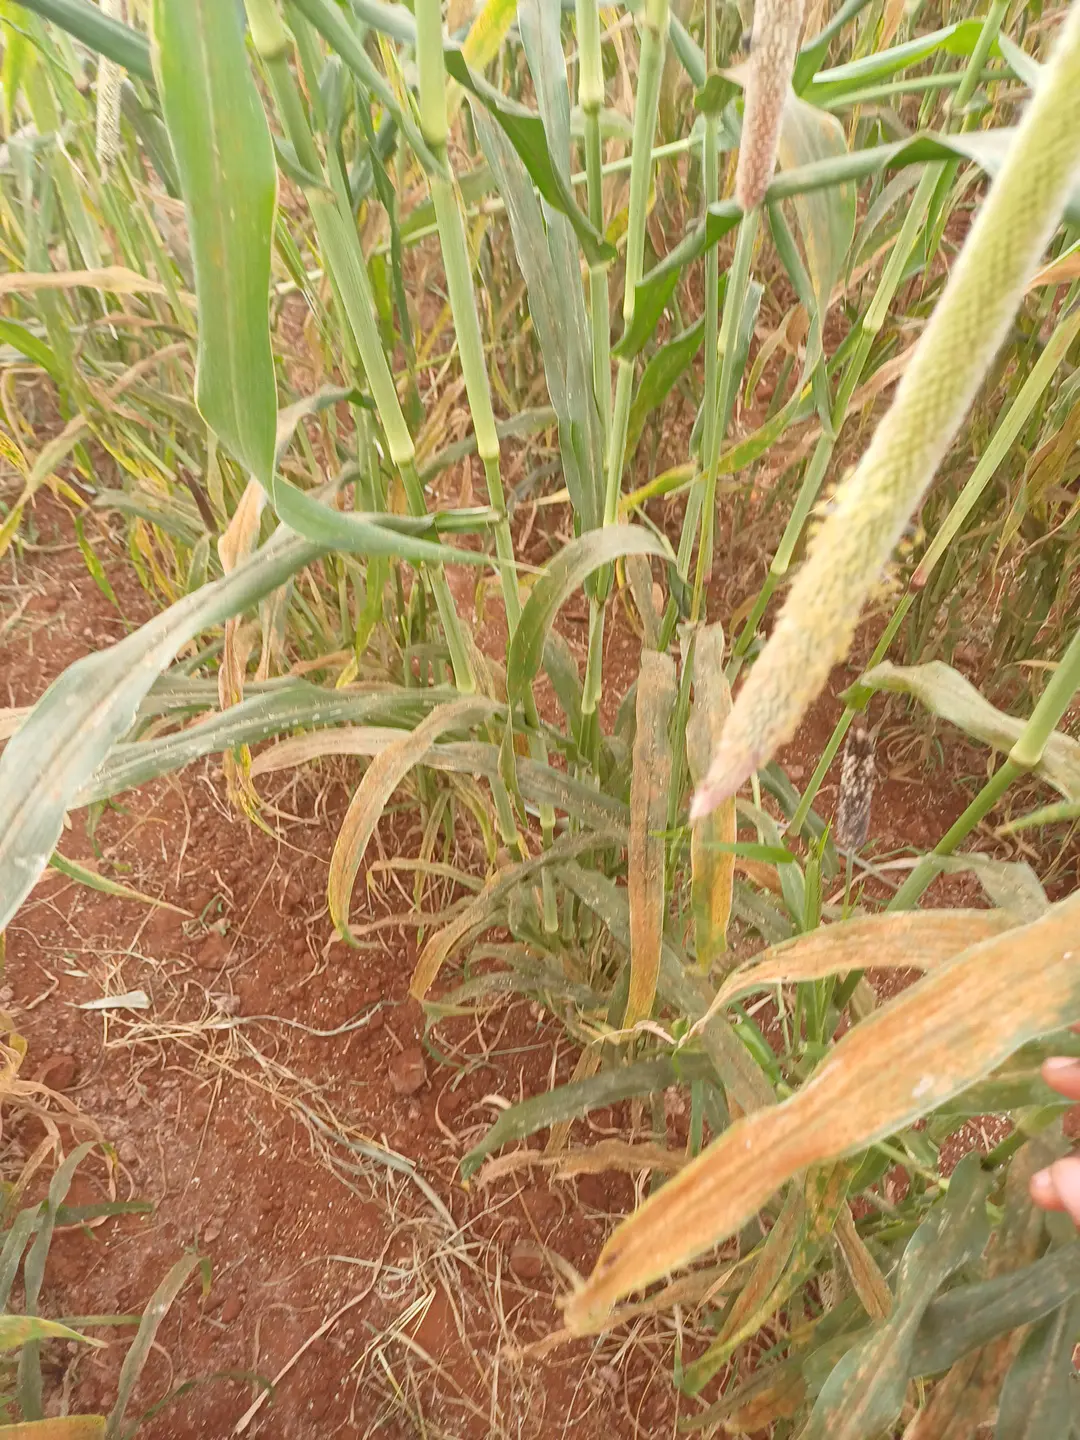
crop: pearl millet
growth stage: filling grain
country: Kenya
